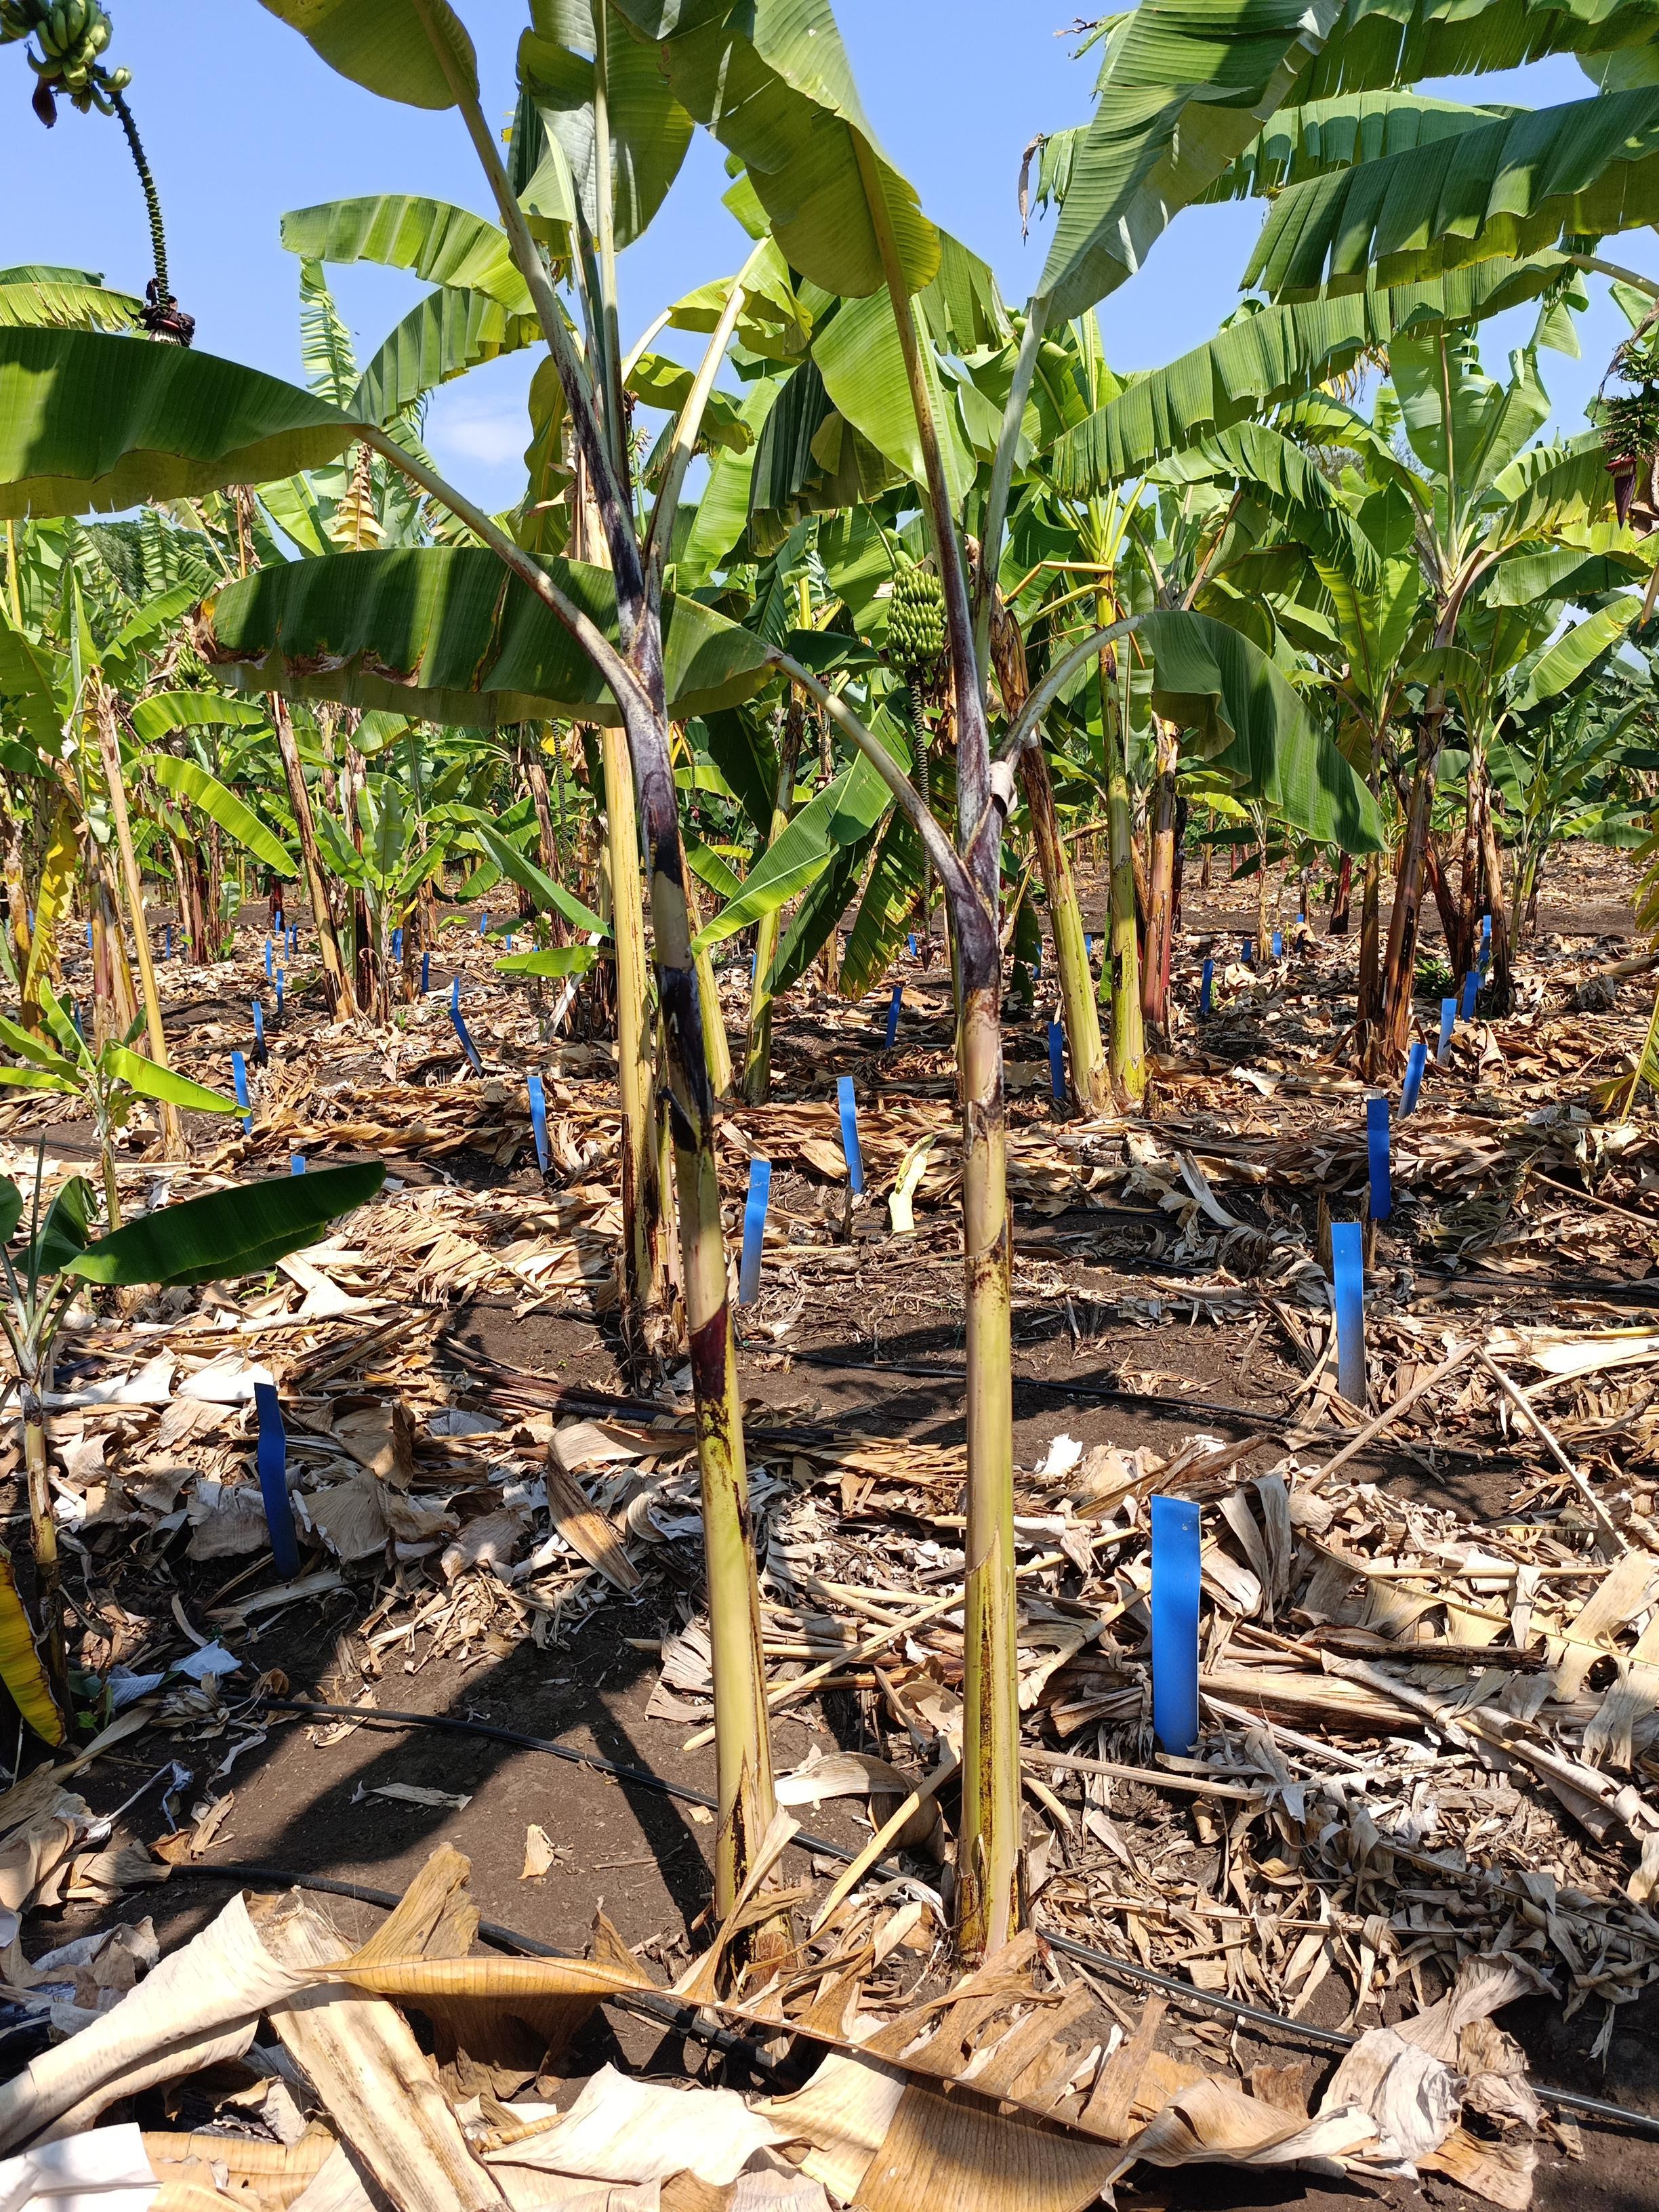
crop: banana
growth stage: vegetative
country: Tanzania
